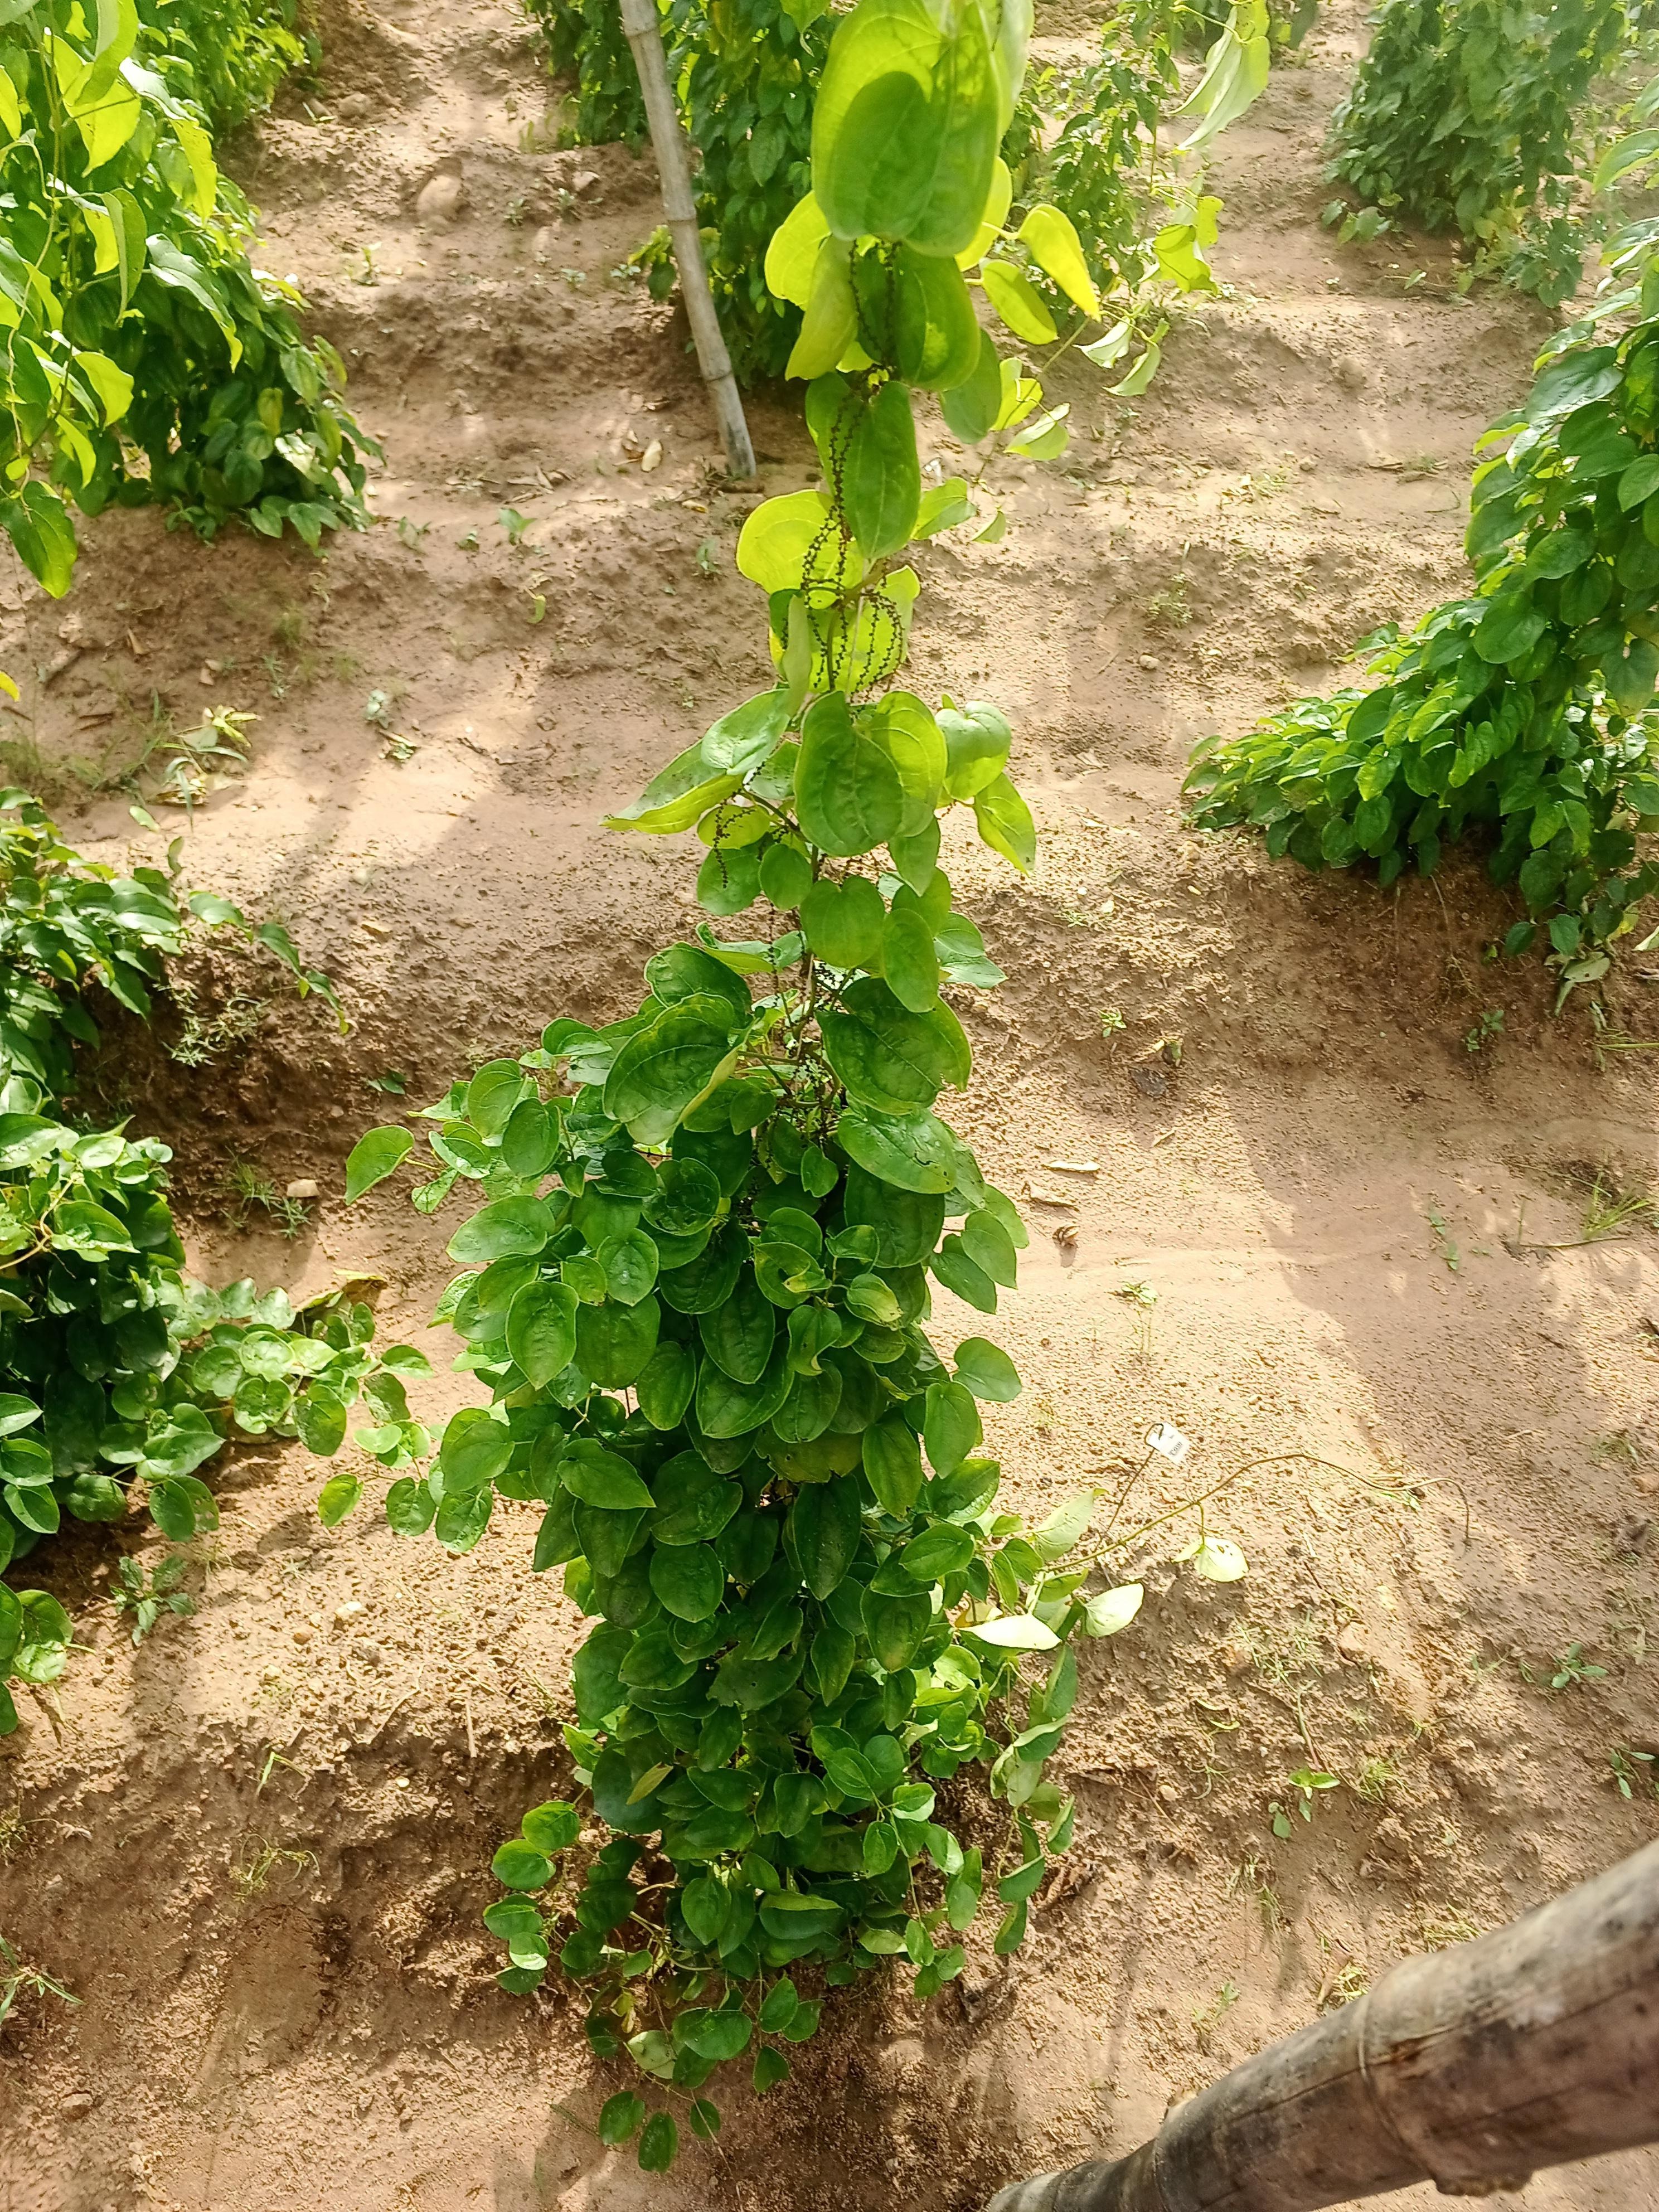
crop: yam
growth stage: vegetative
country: Nigeria
